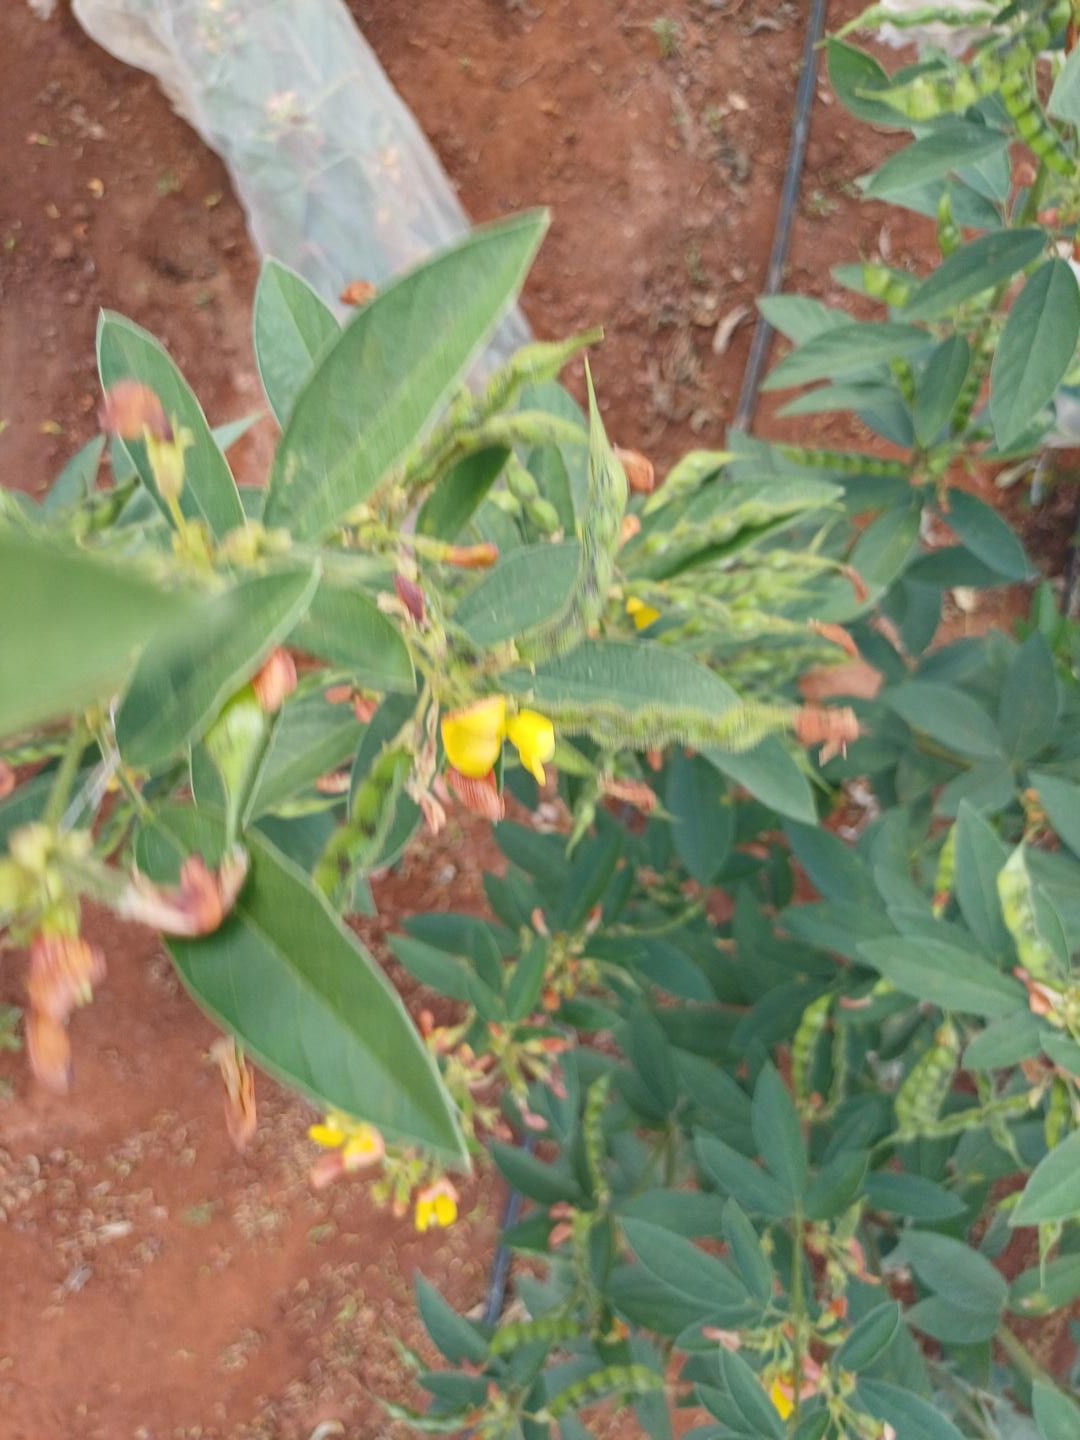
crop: pigeonpea
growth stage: development pod
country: Kenya
